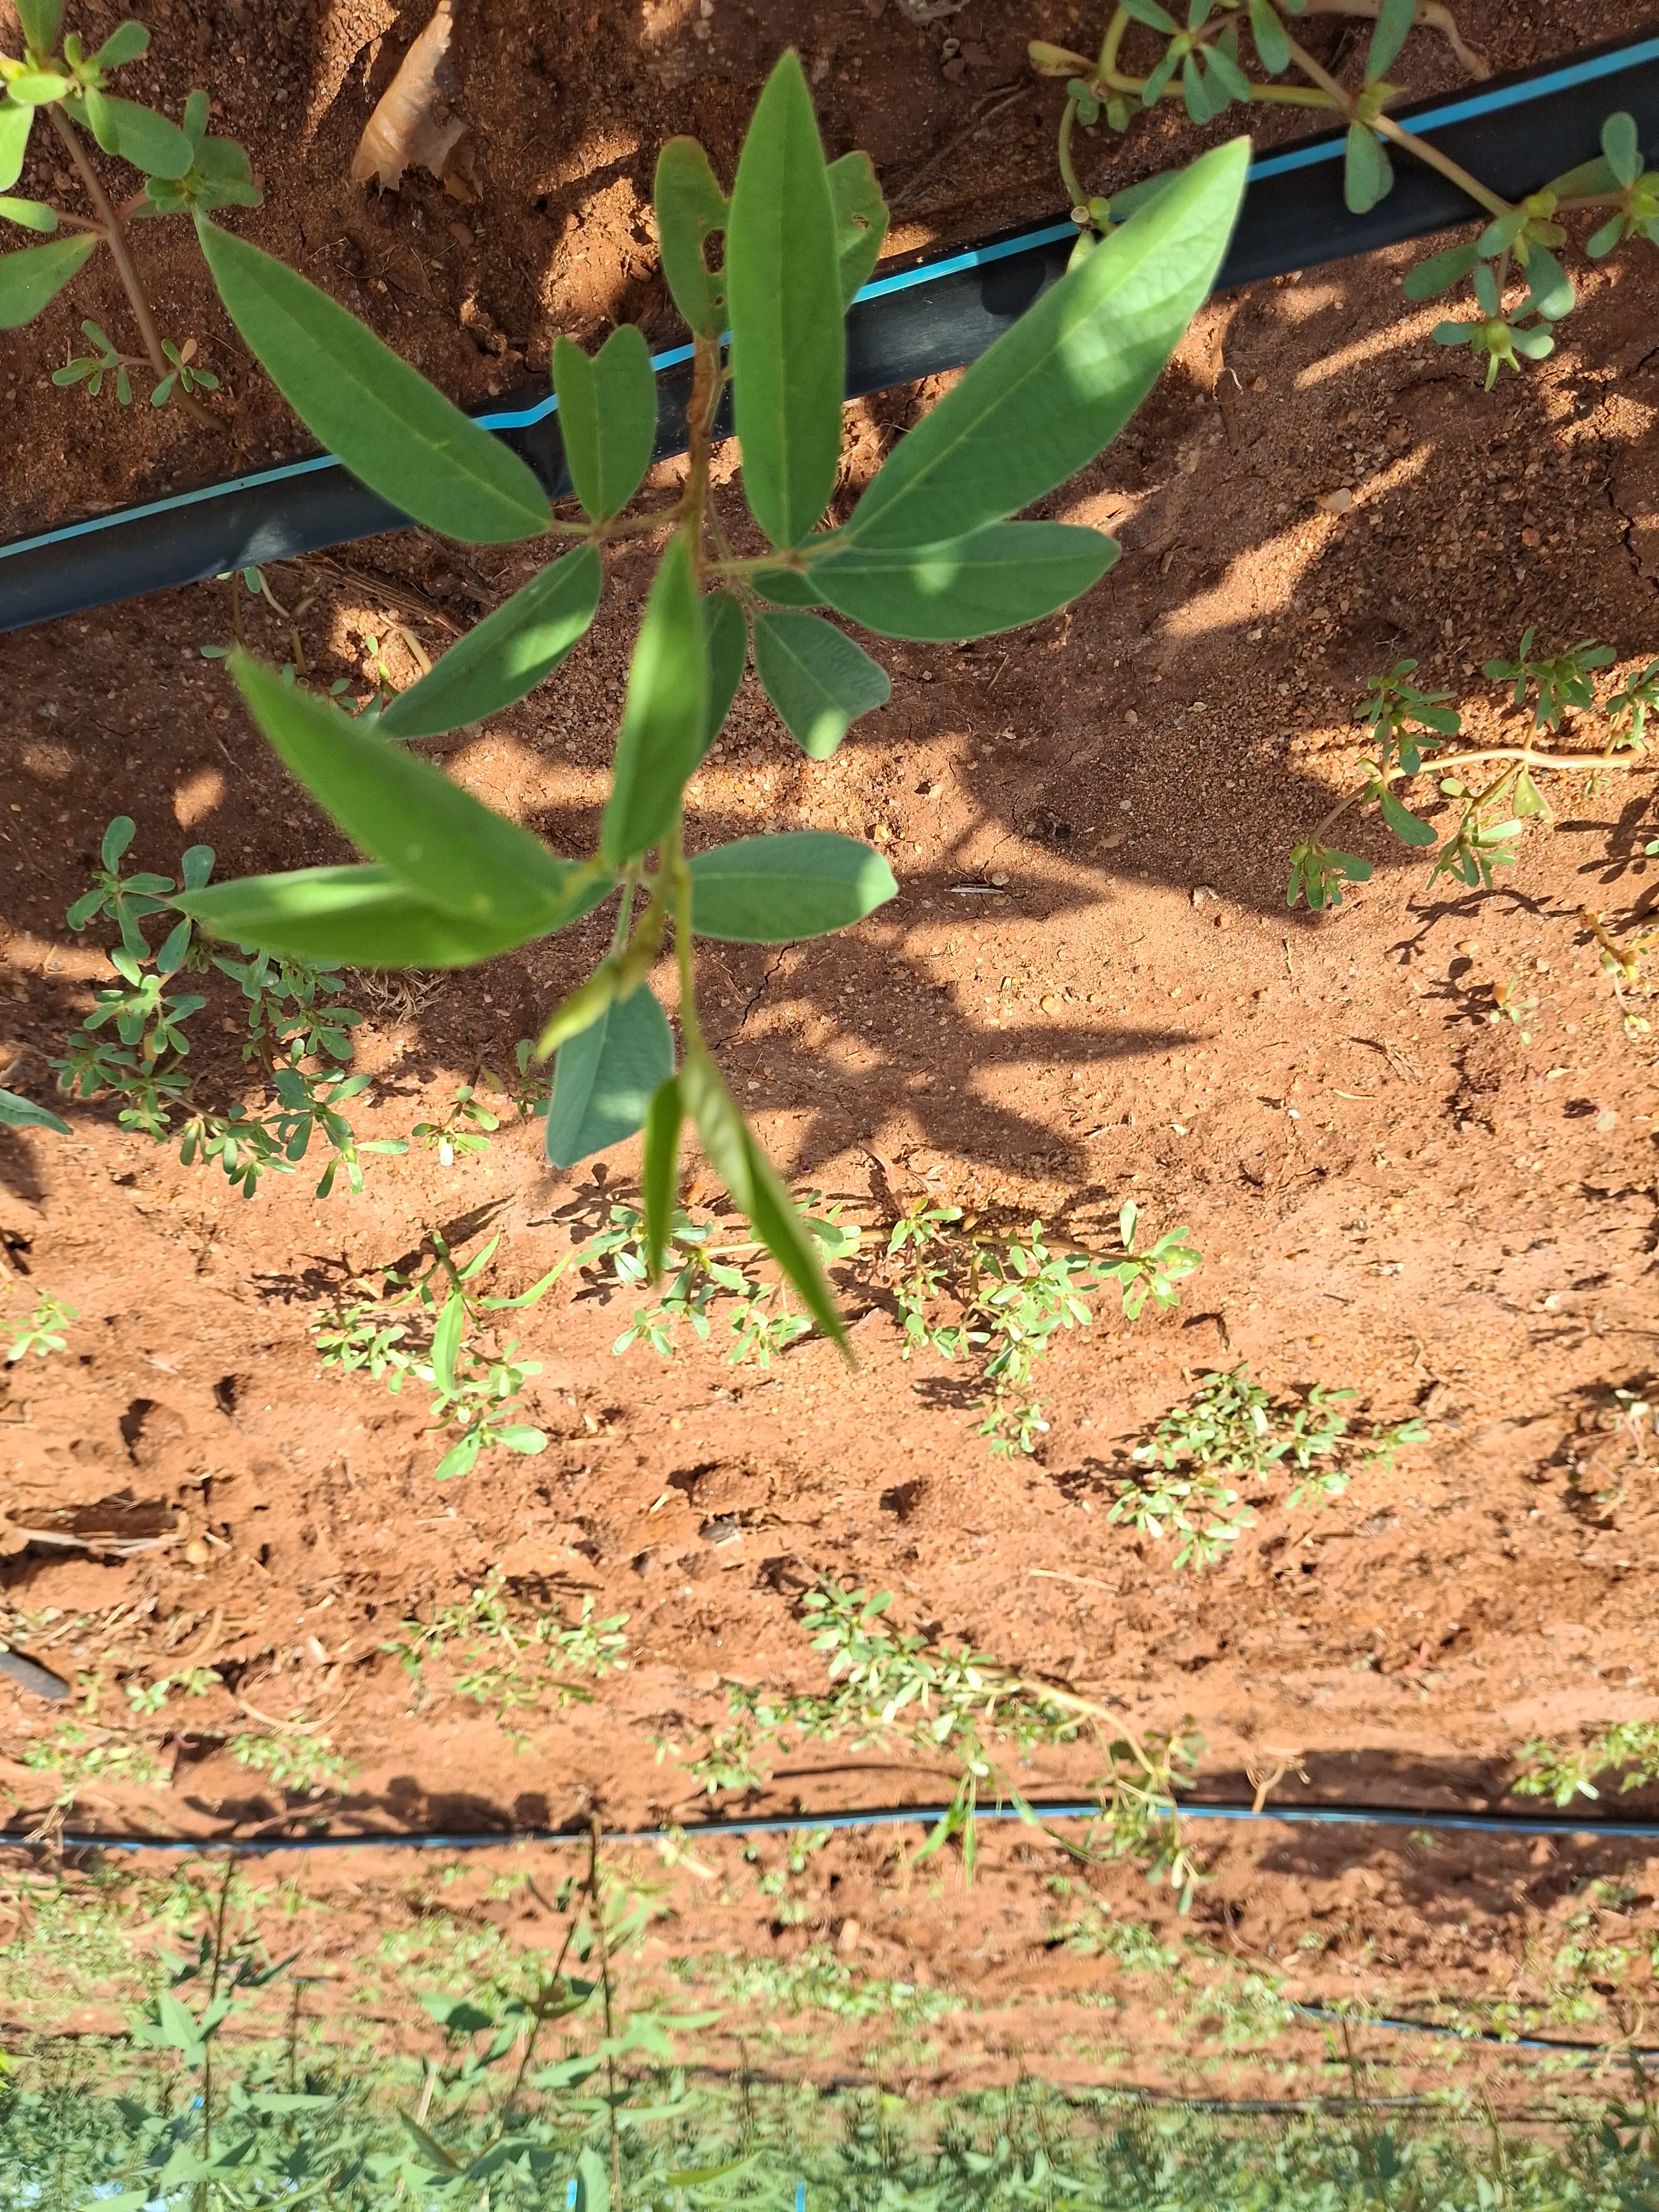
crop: pigeonpea
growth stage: vegetative
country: Kenya
